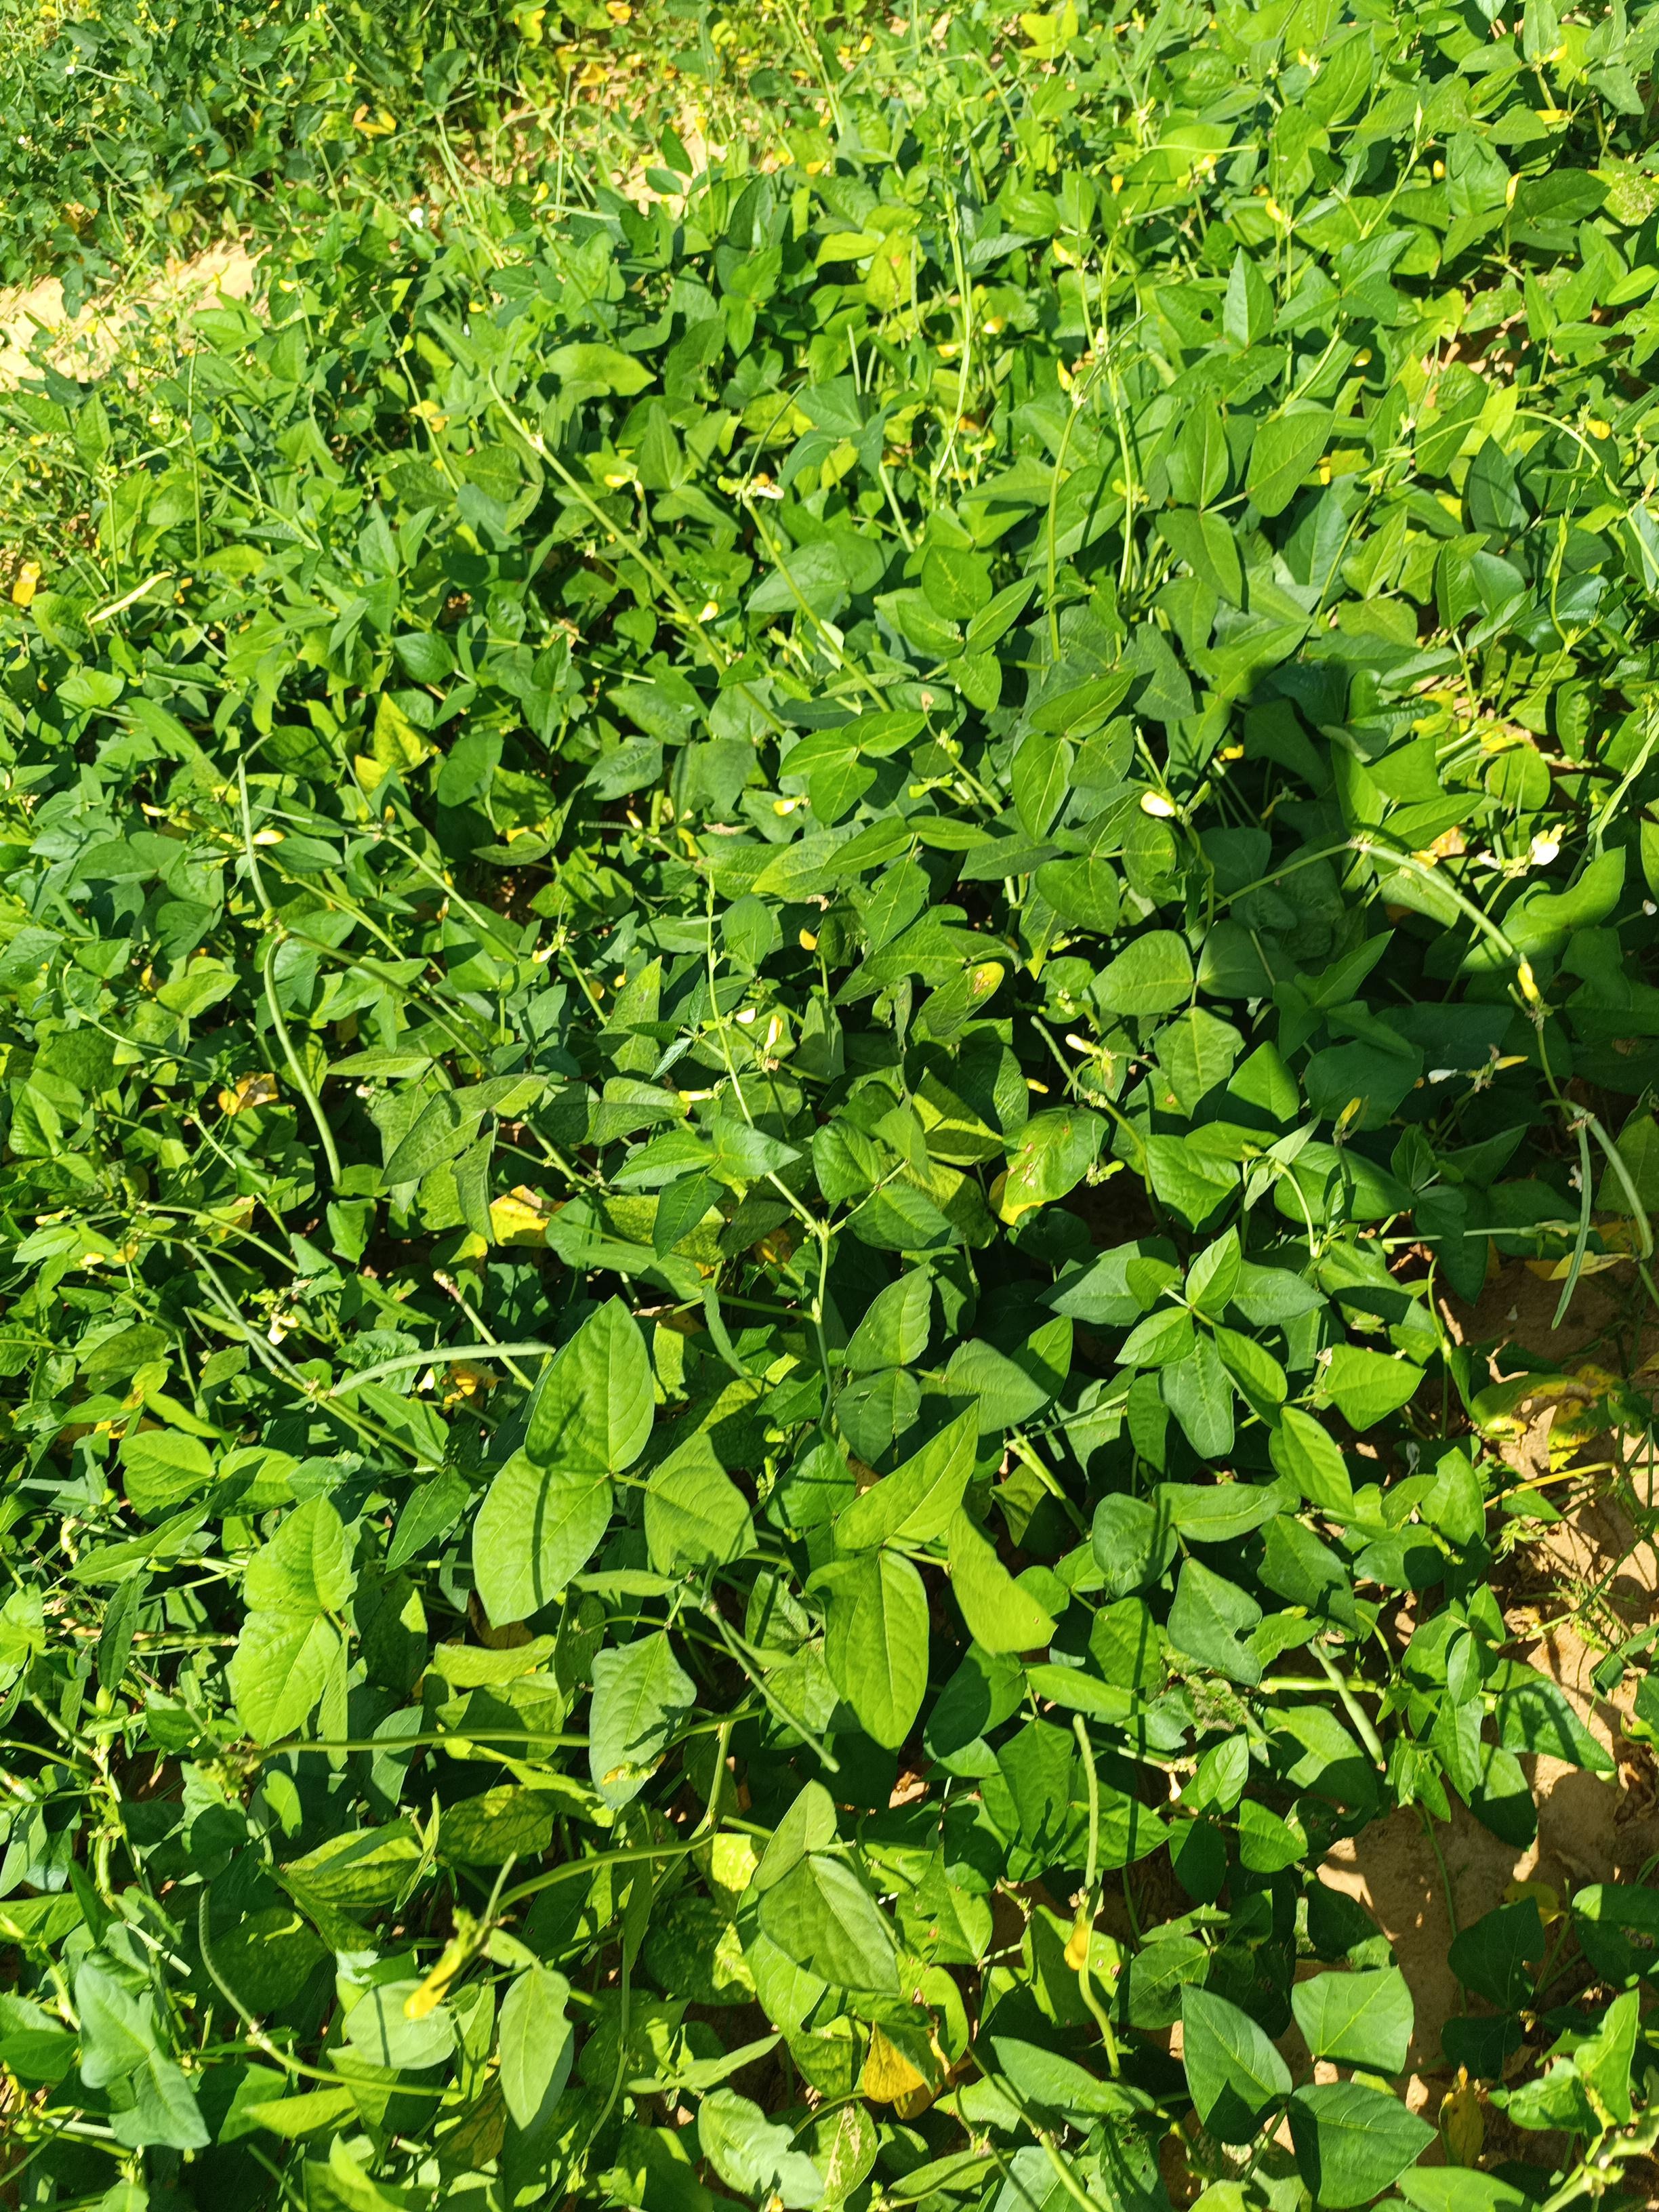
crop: cowpea
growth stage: maturity
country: Nigeria
